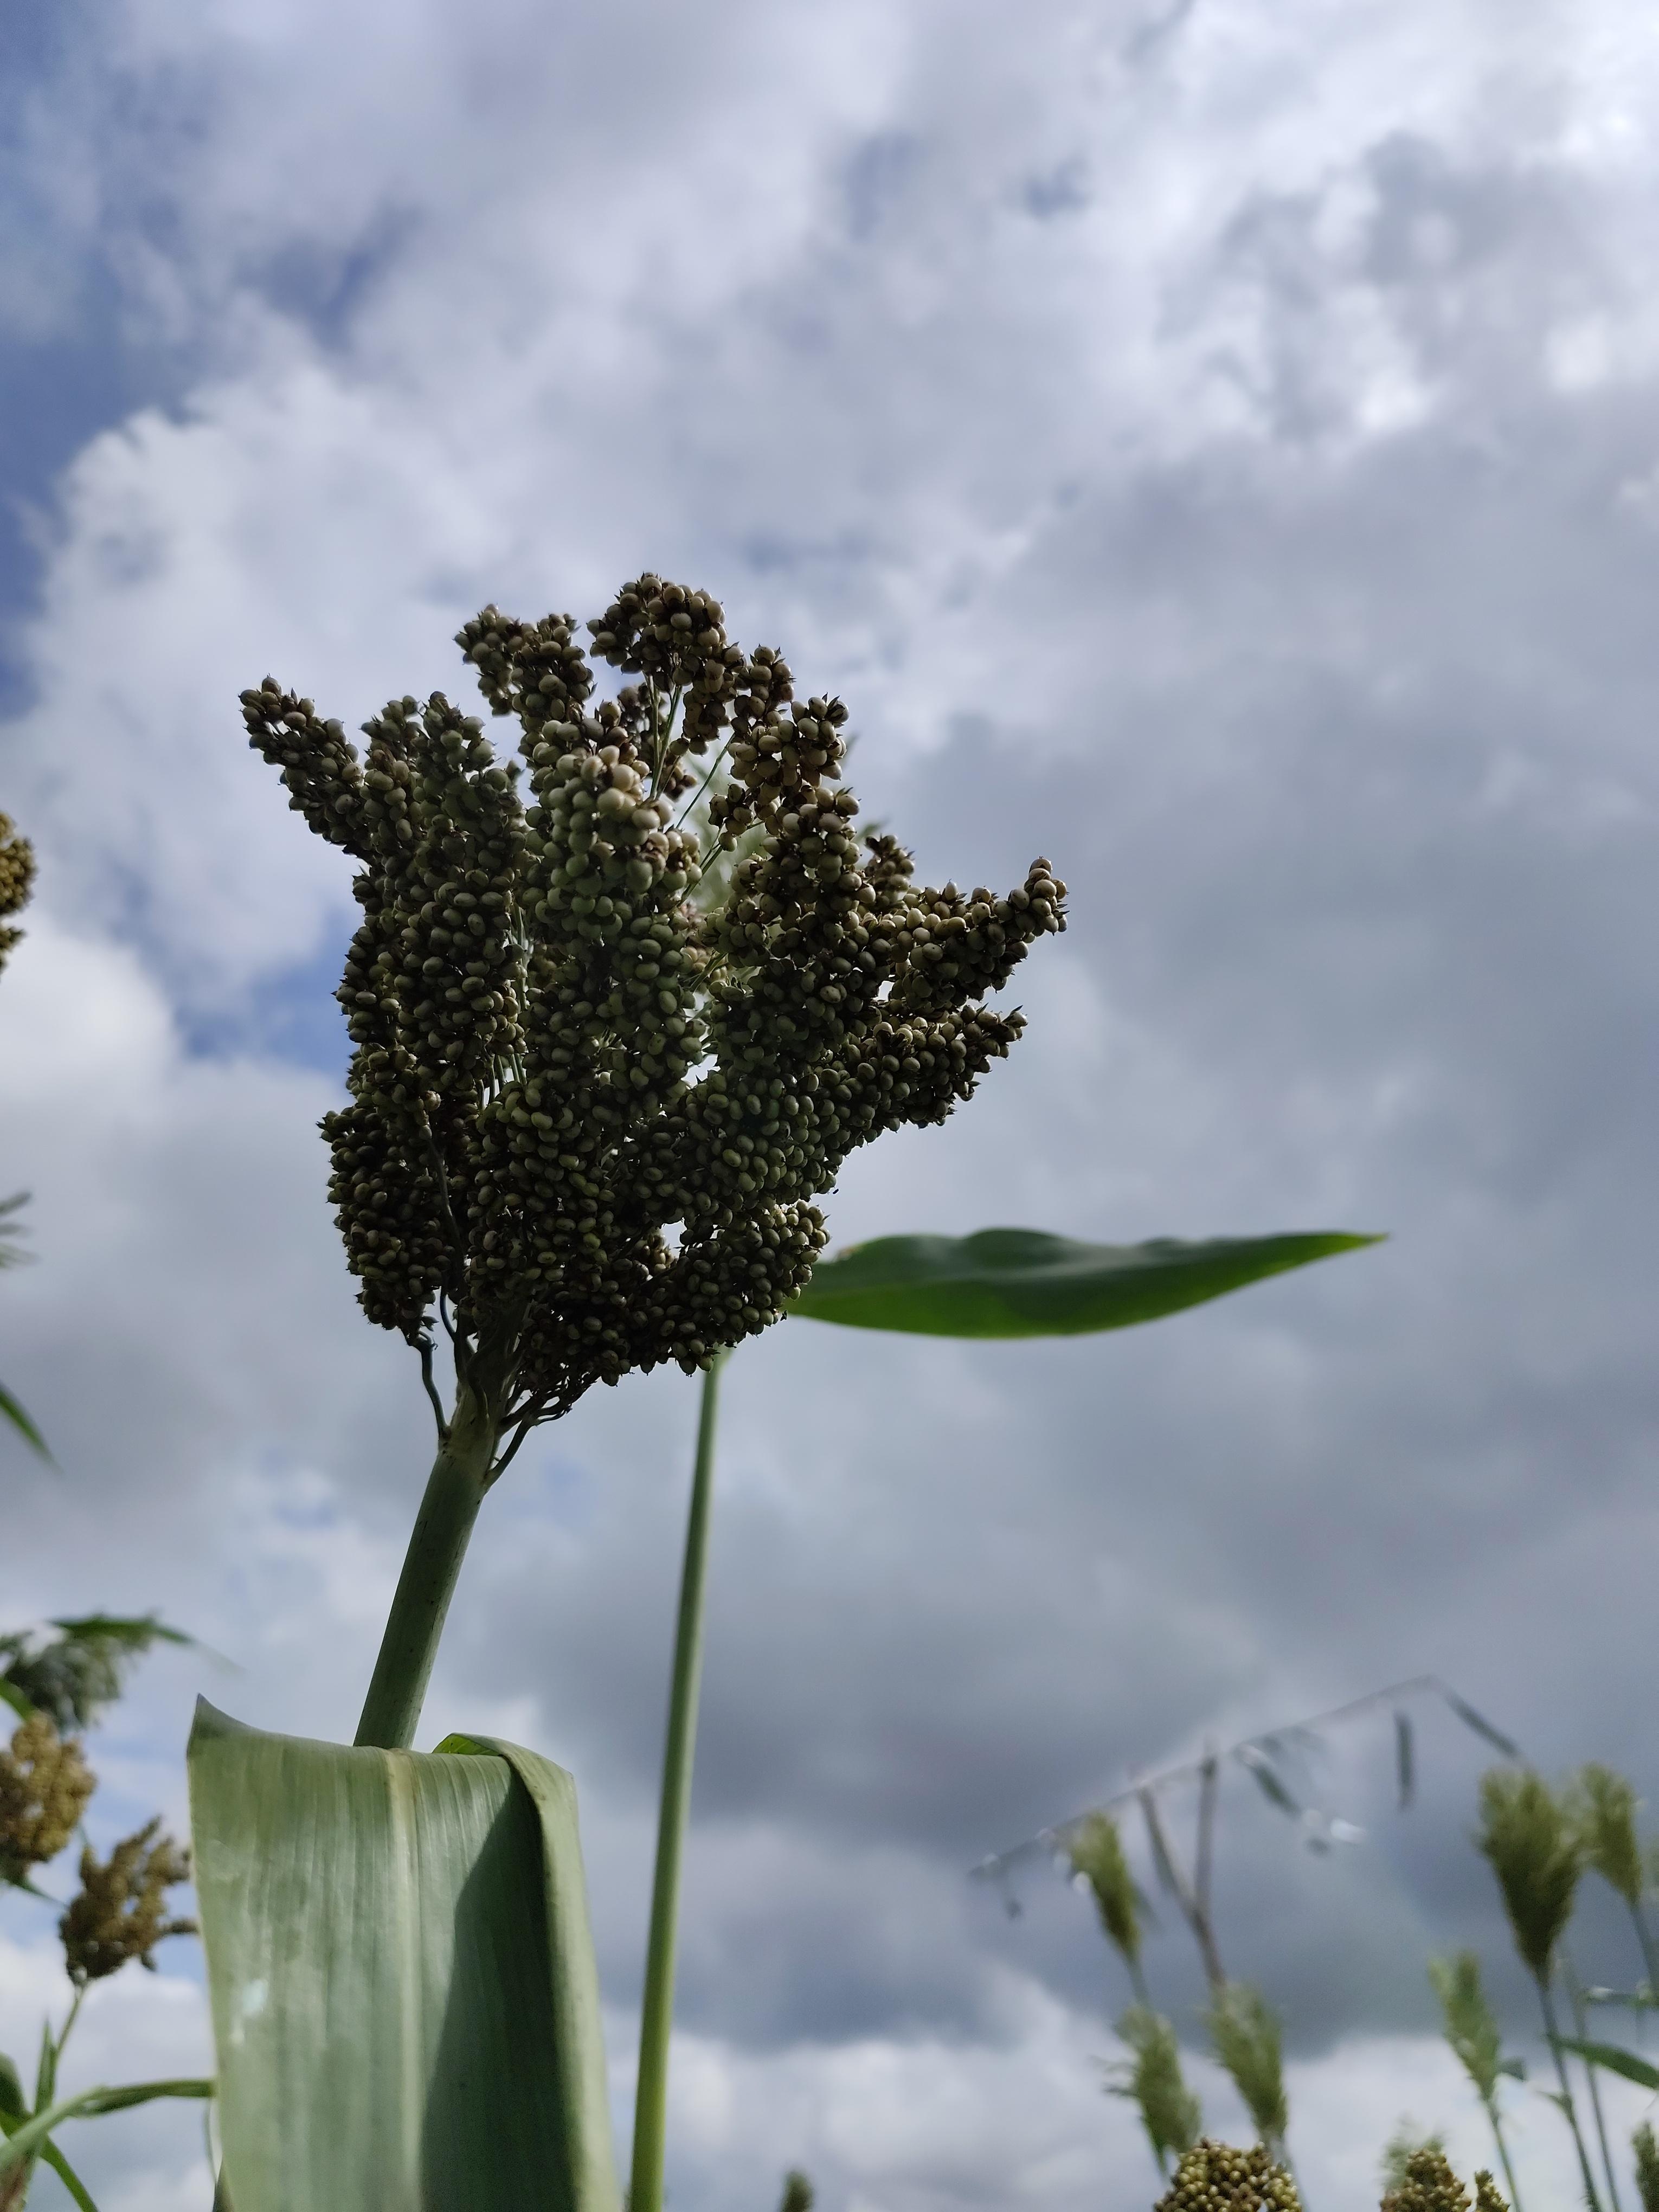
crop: sorghum
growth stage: filling grain
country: Tanzania
